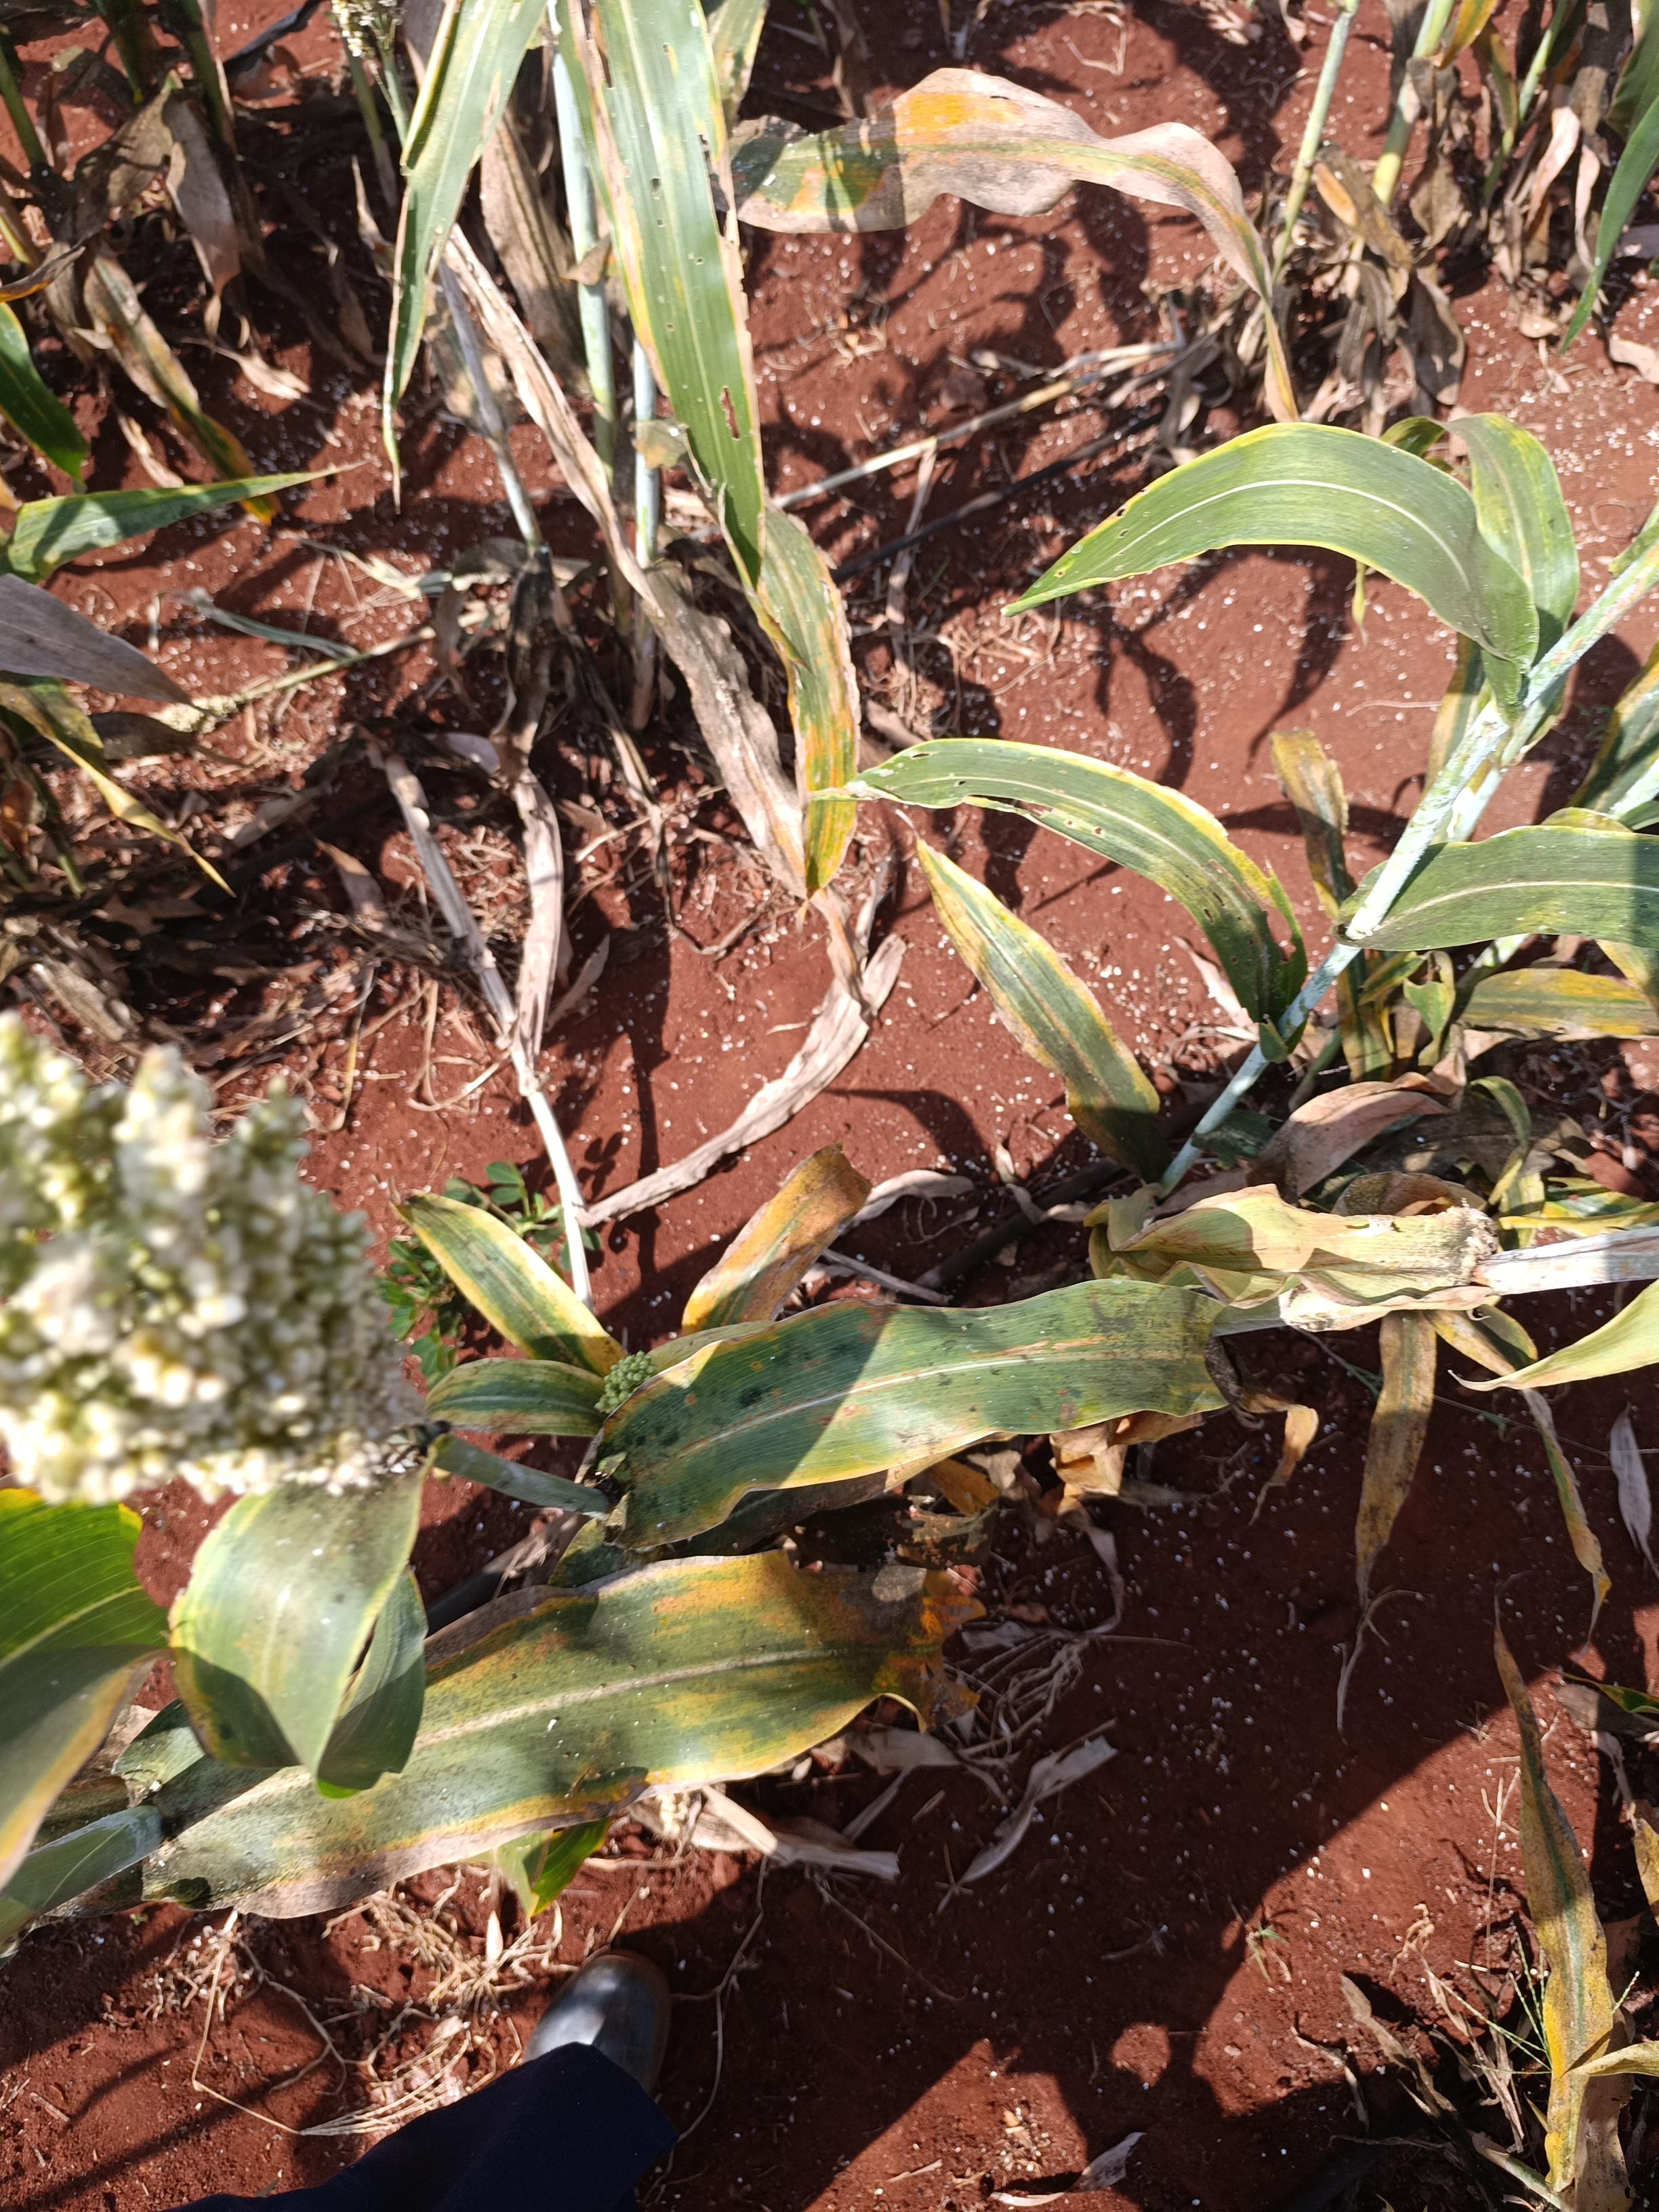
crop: sorghum
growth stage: filling grain
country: Kenya
